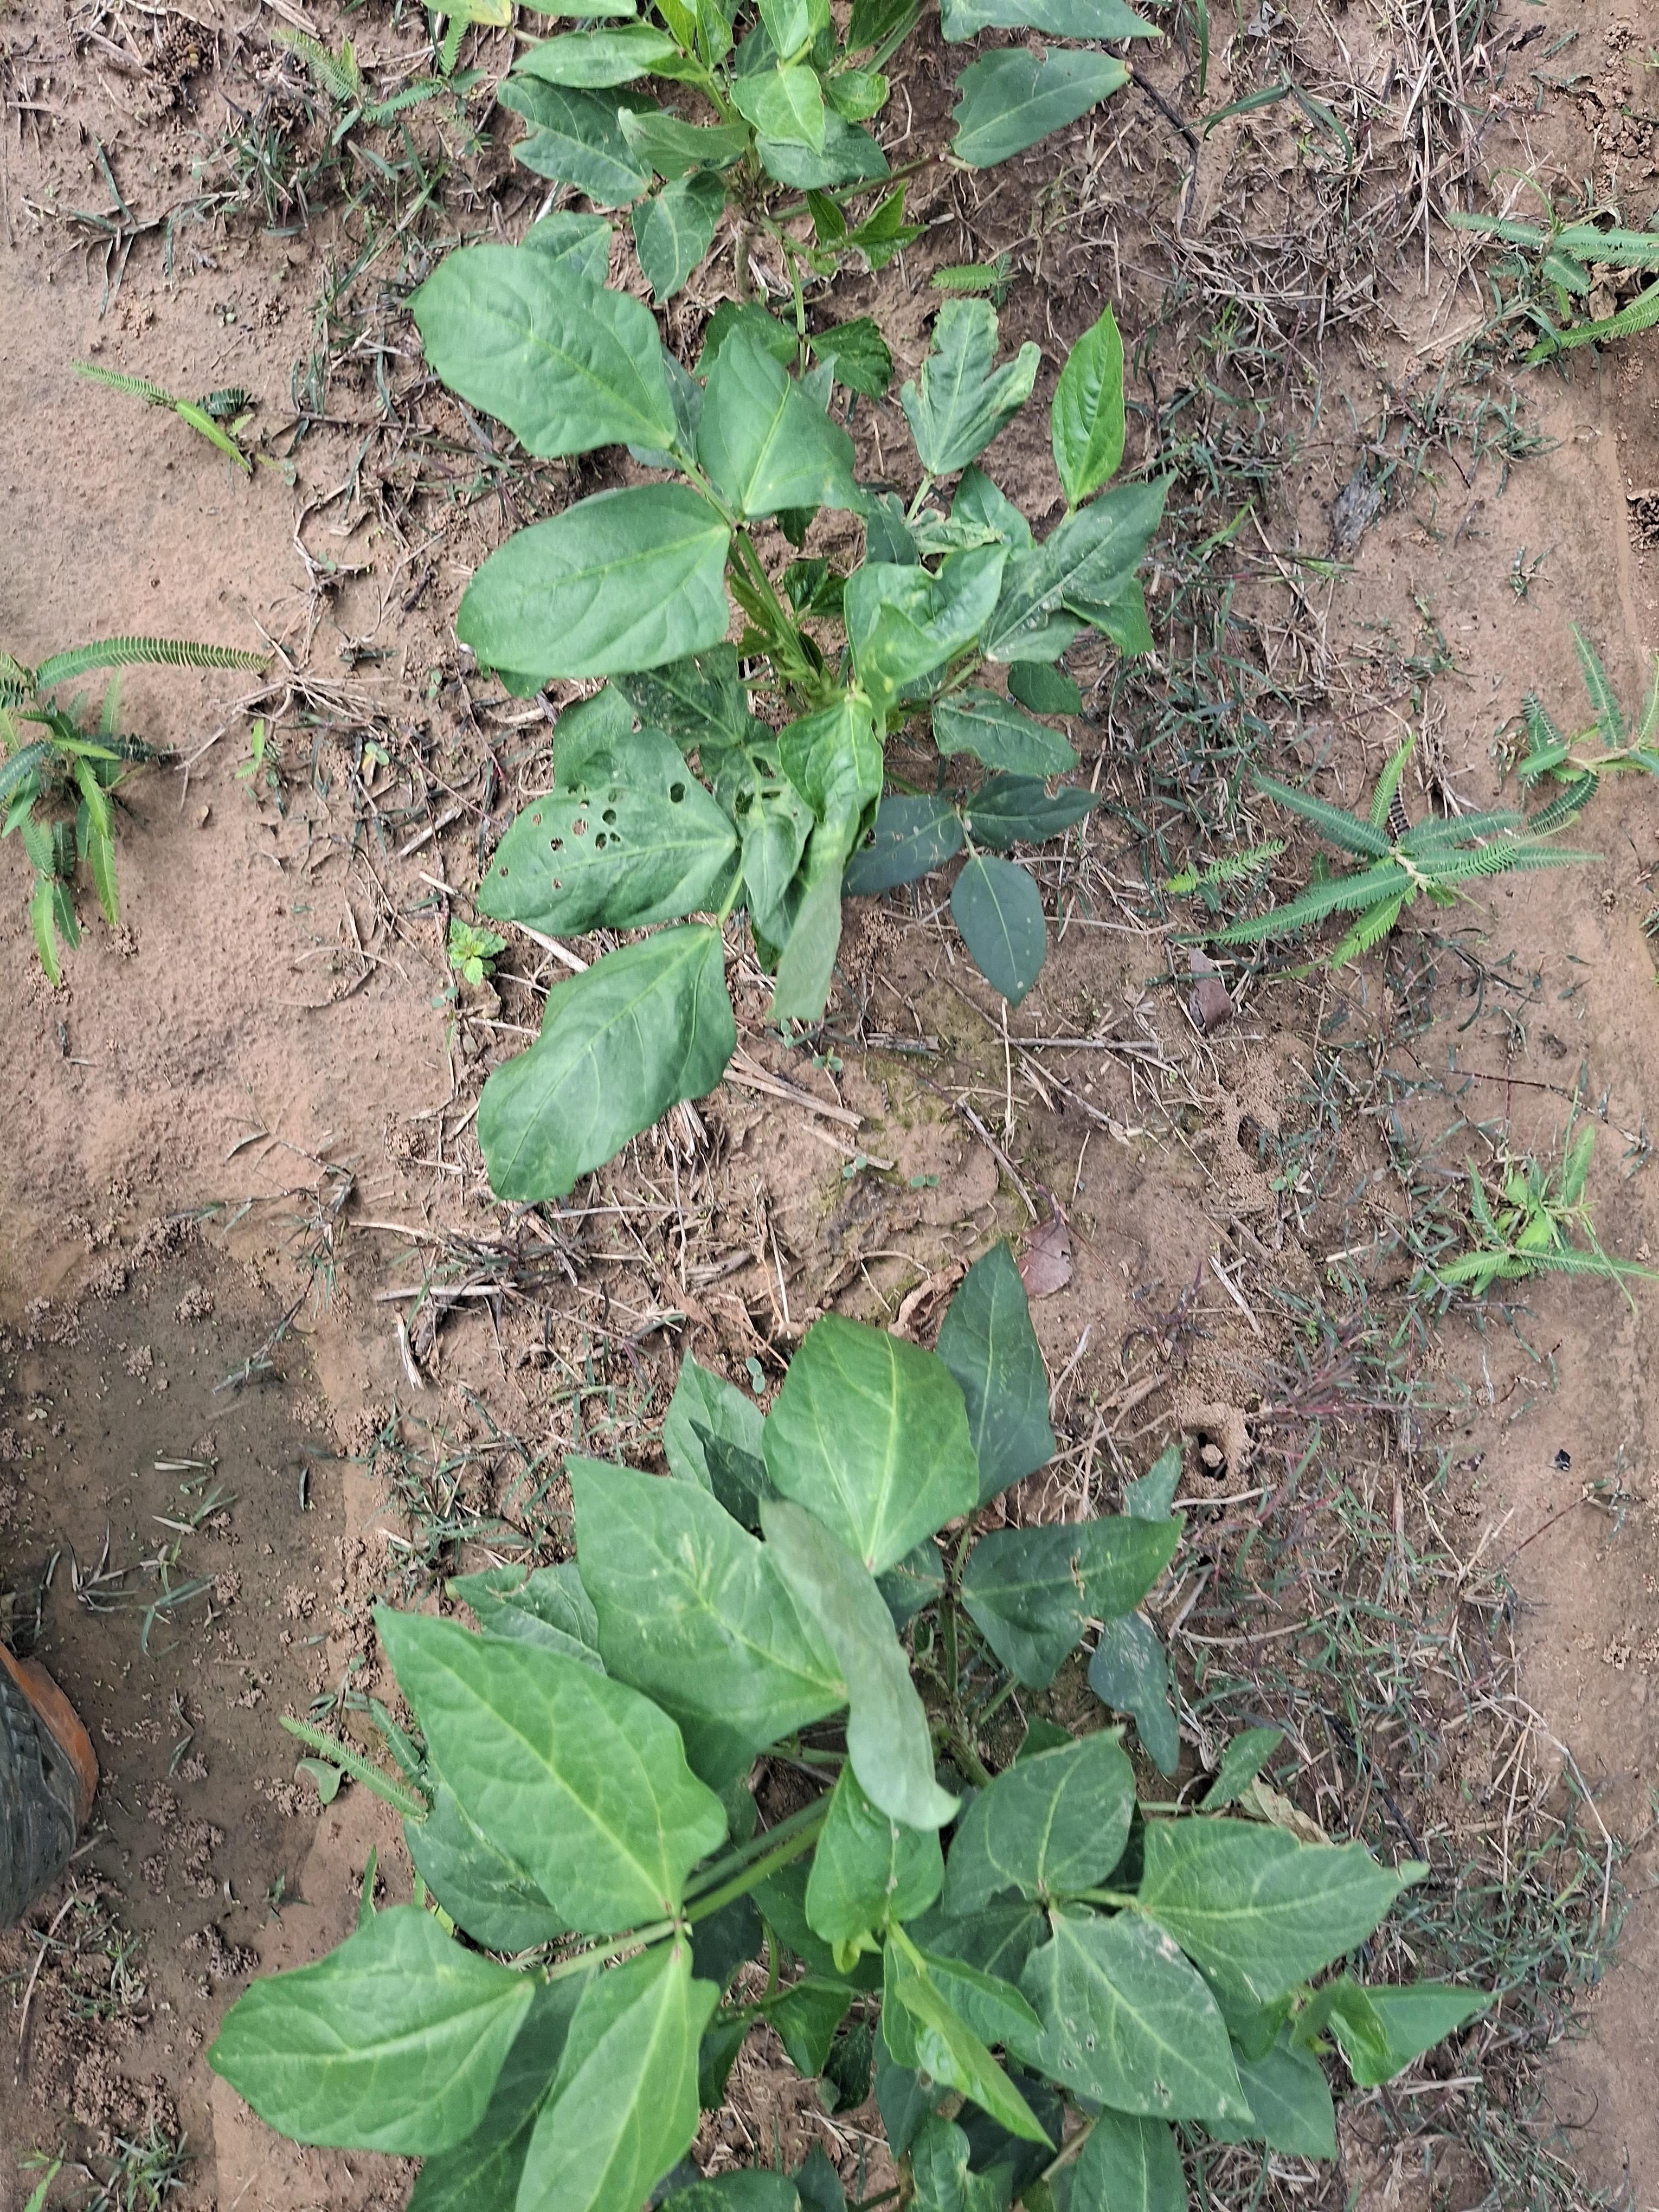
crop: cowpea
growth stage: vegetative
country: Nigeria
